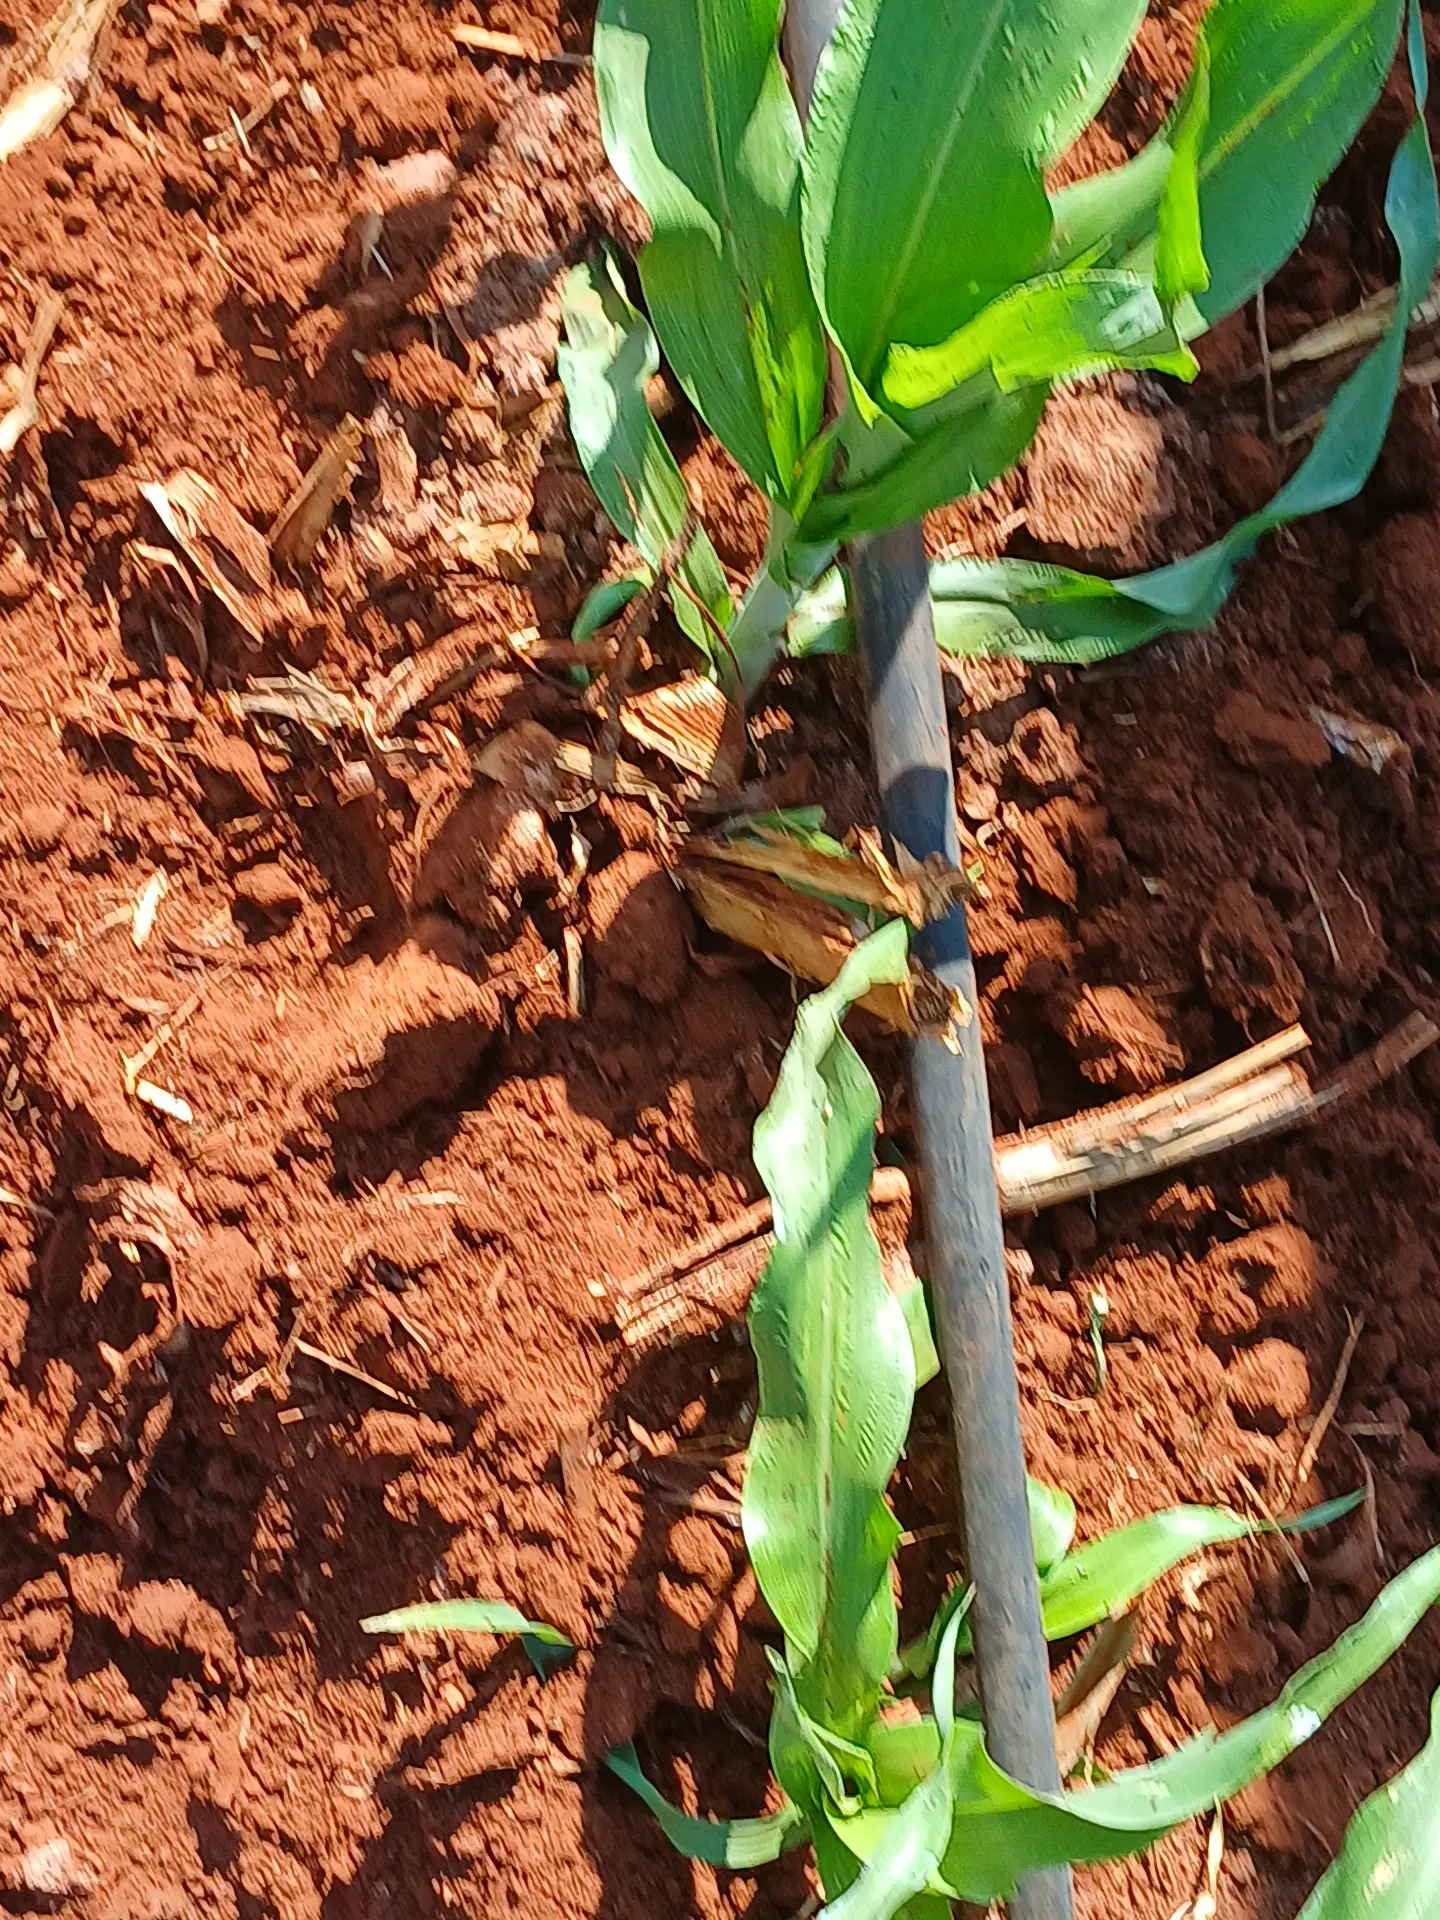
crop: sorghum
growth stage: vegetative
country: Kenya
